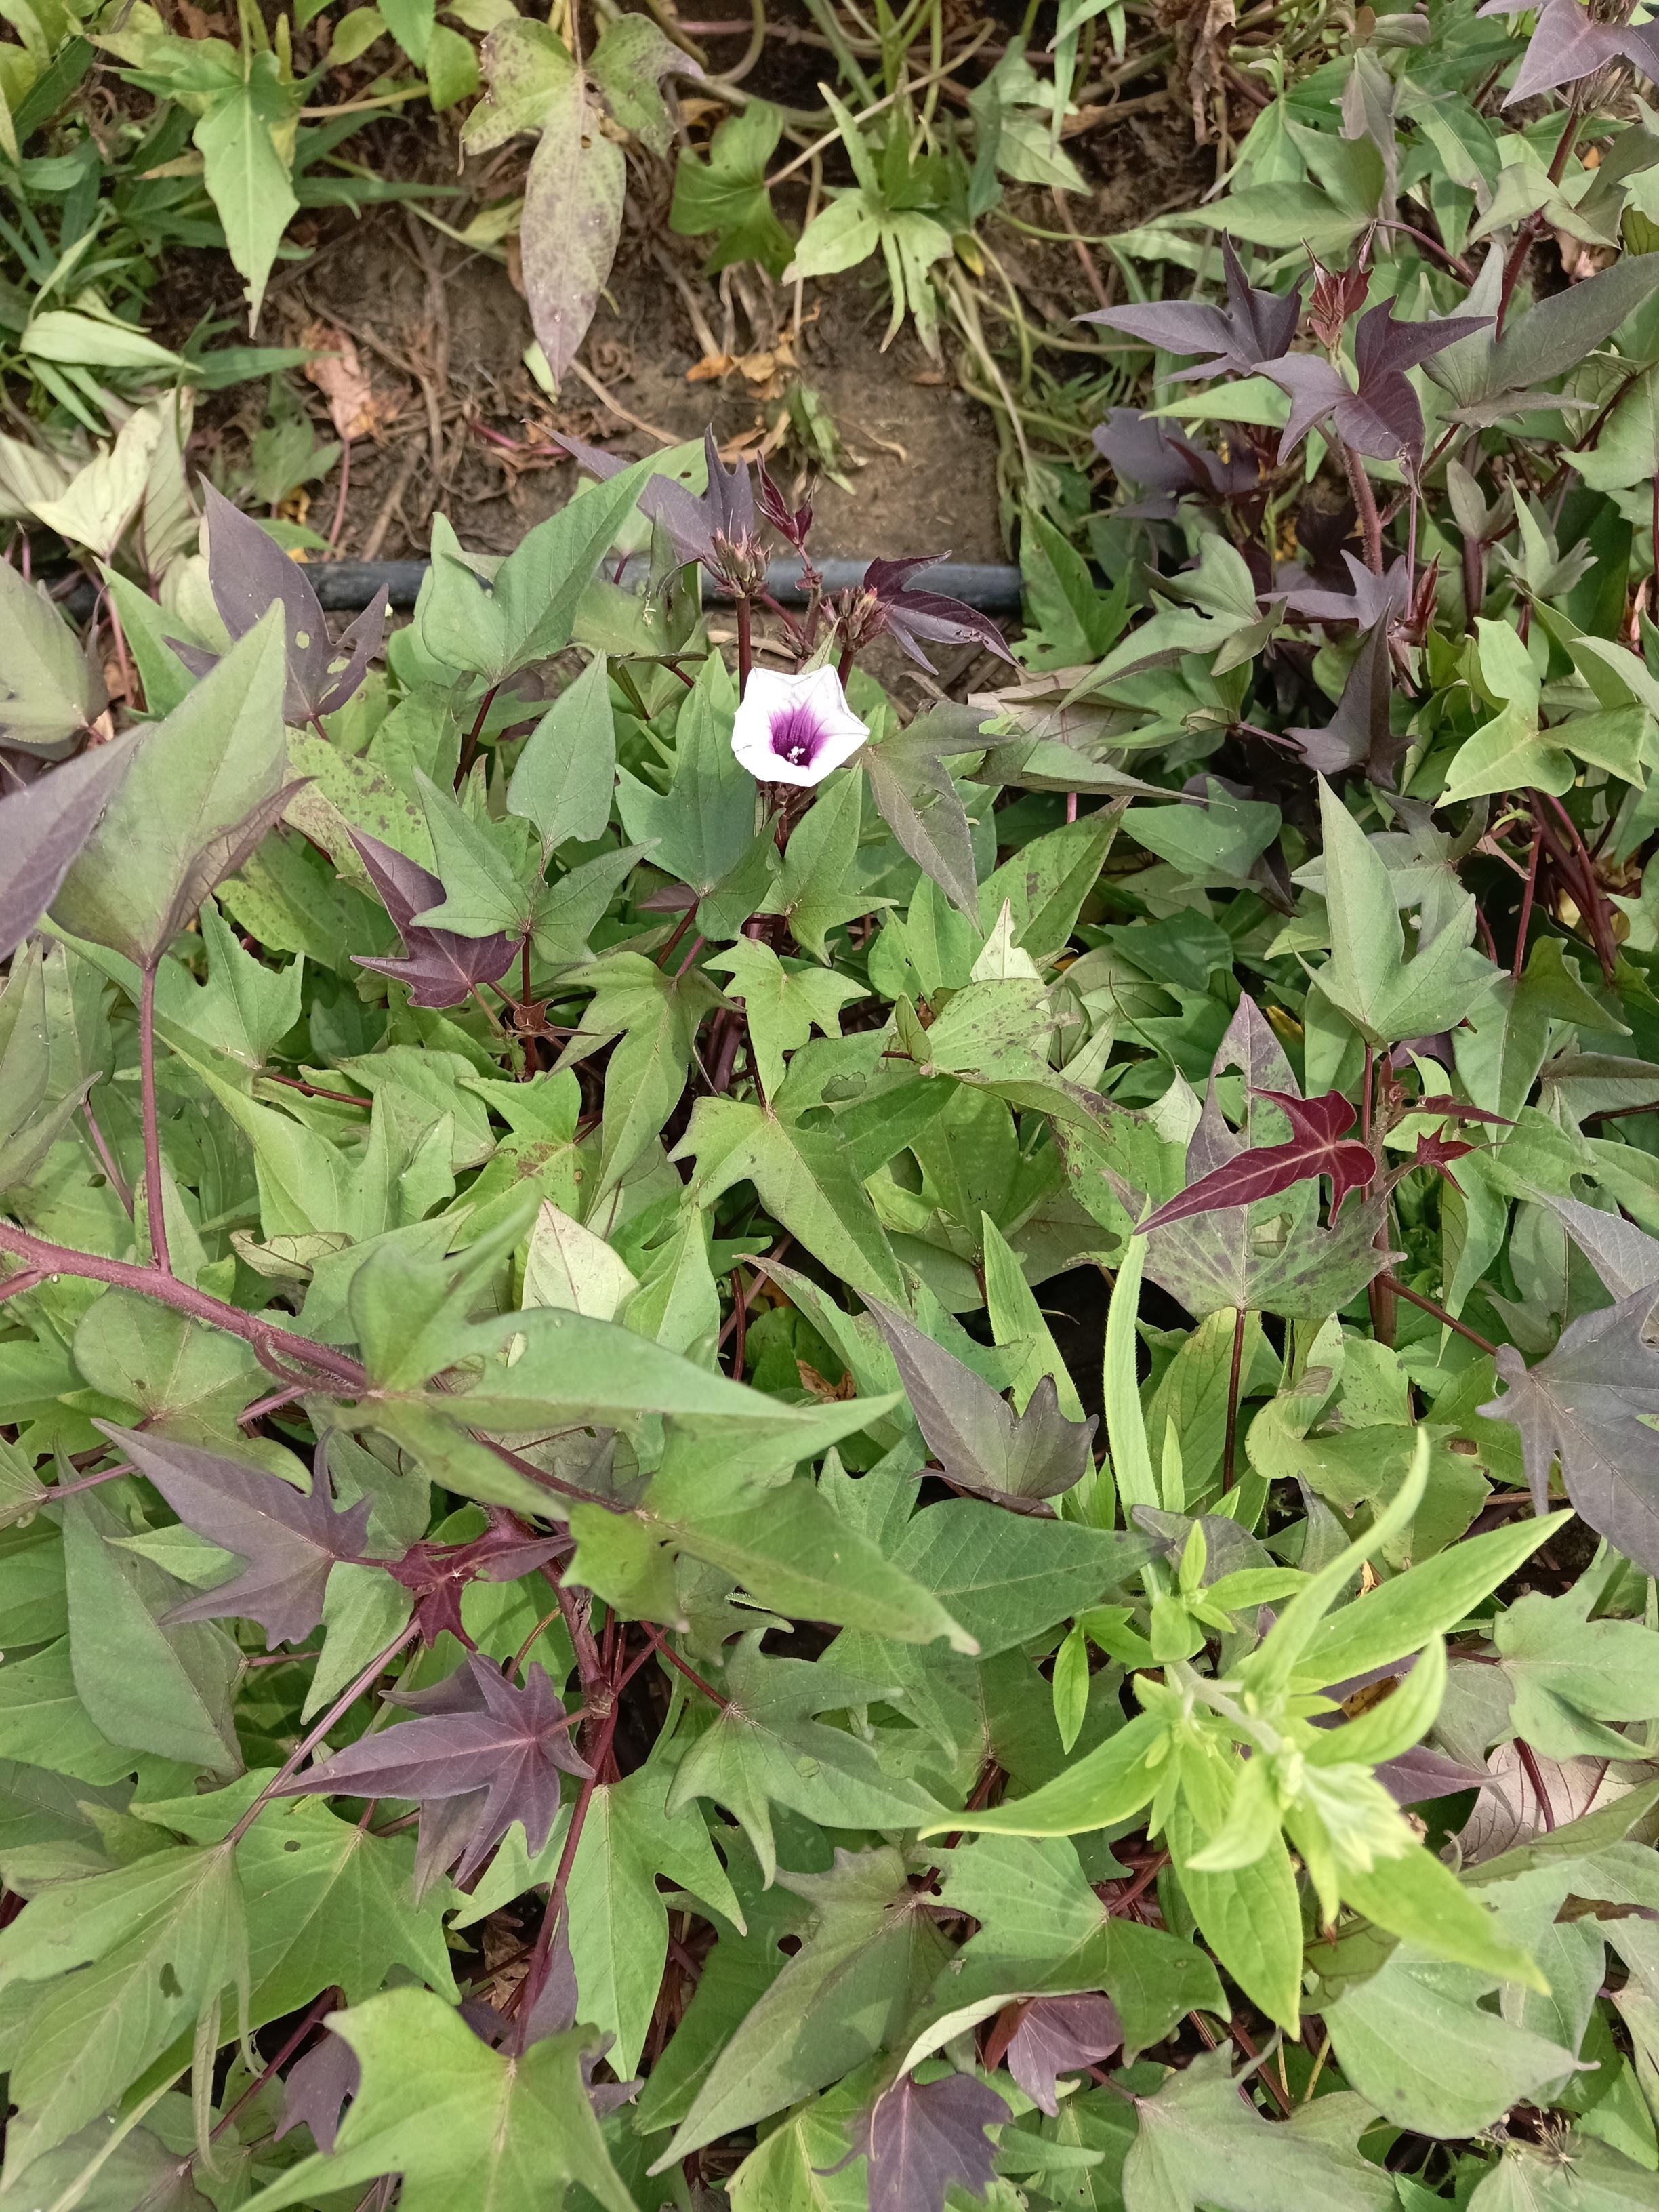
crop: sweet potato
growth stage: flowering
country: Tanzania
